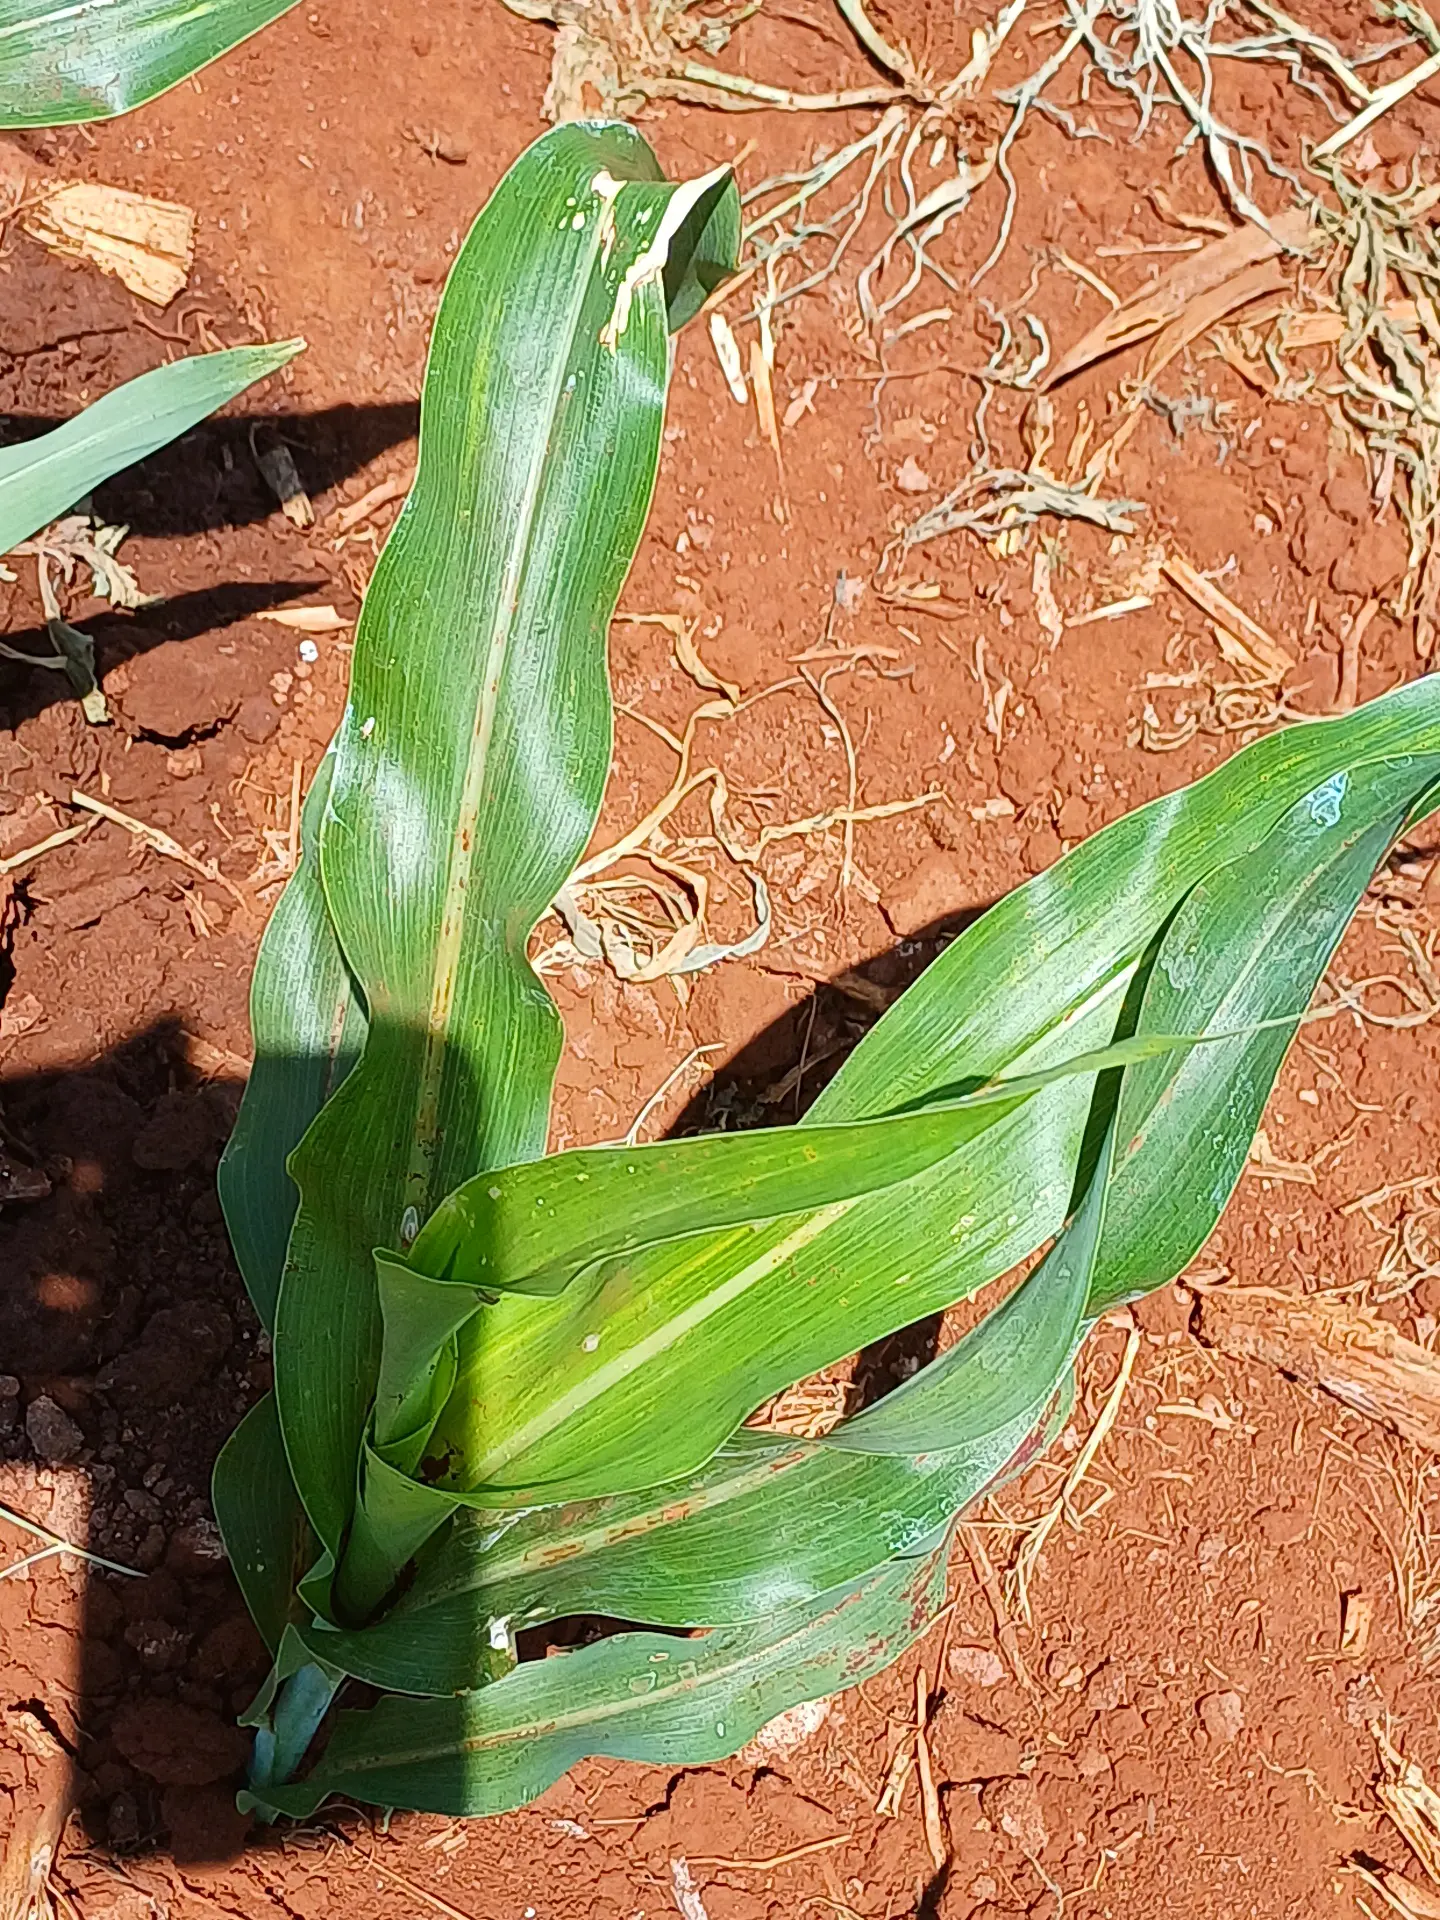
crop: sorghum
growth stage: vegetative
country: Kenya
